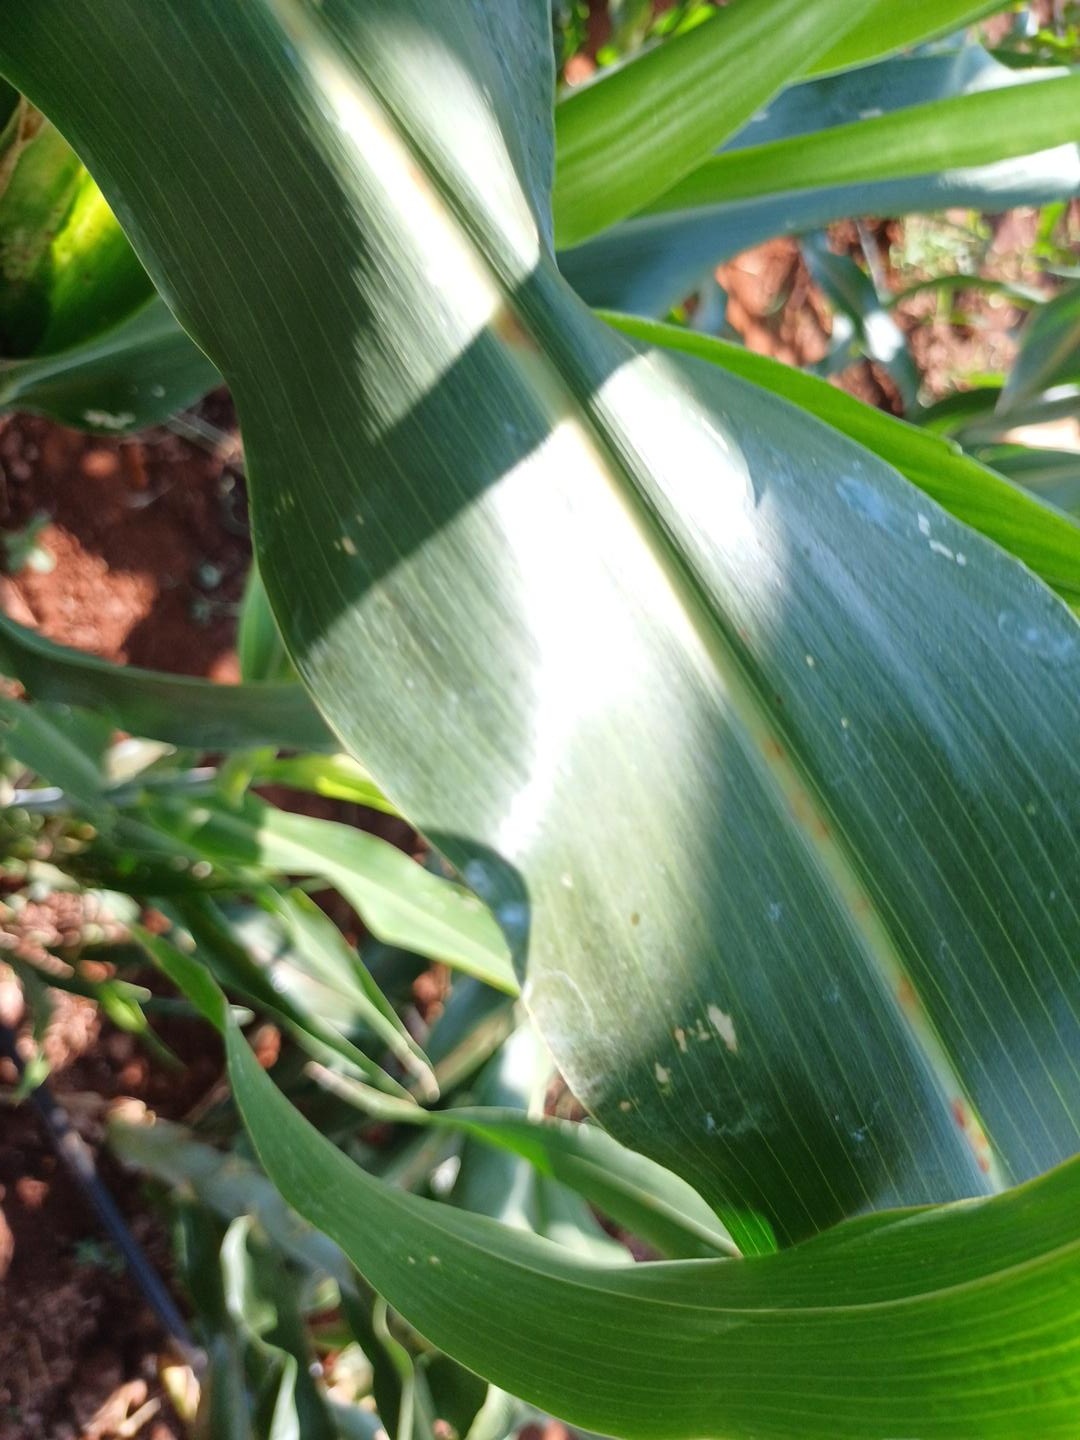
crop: sorghum
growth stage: heading tuber
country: Kenya
